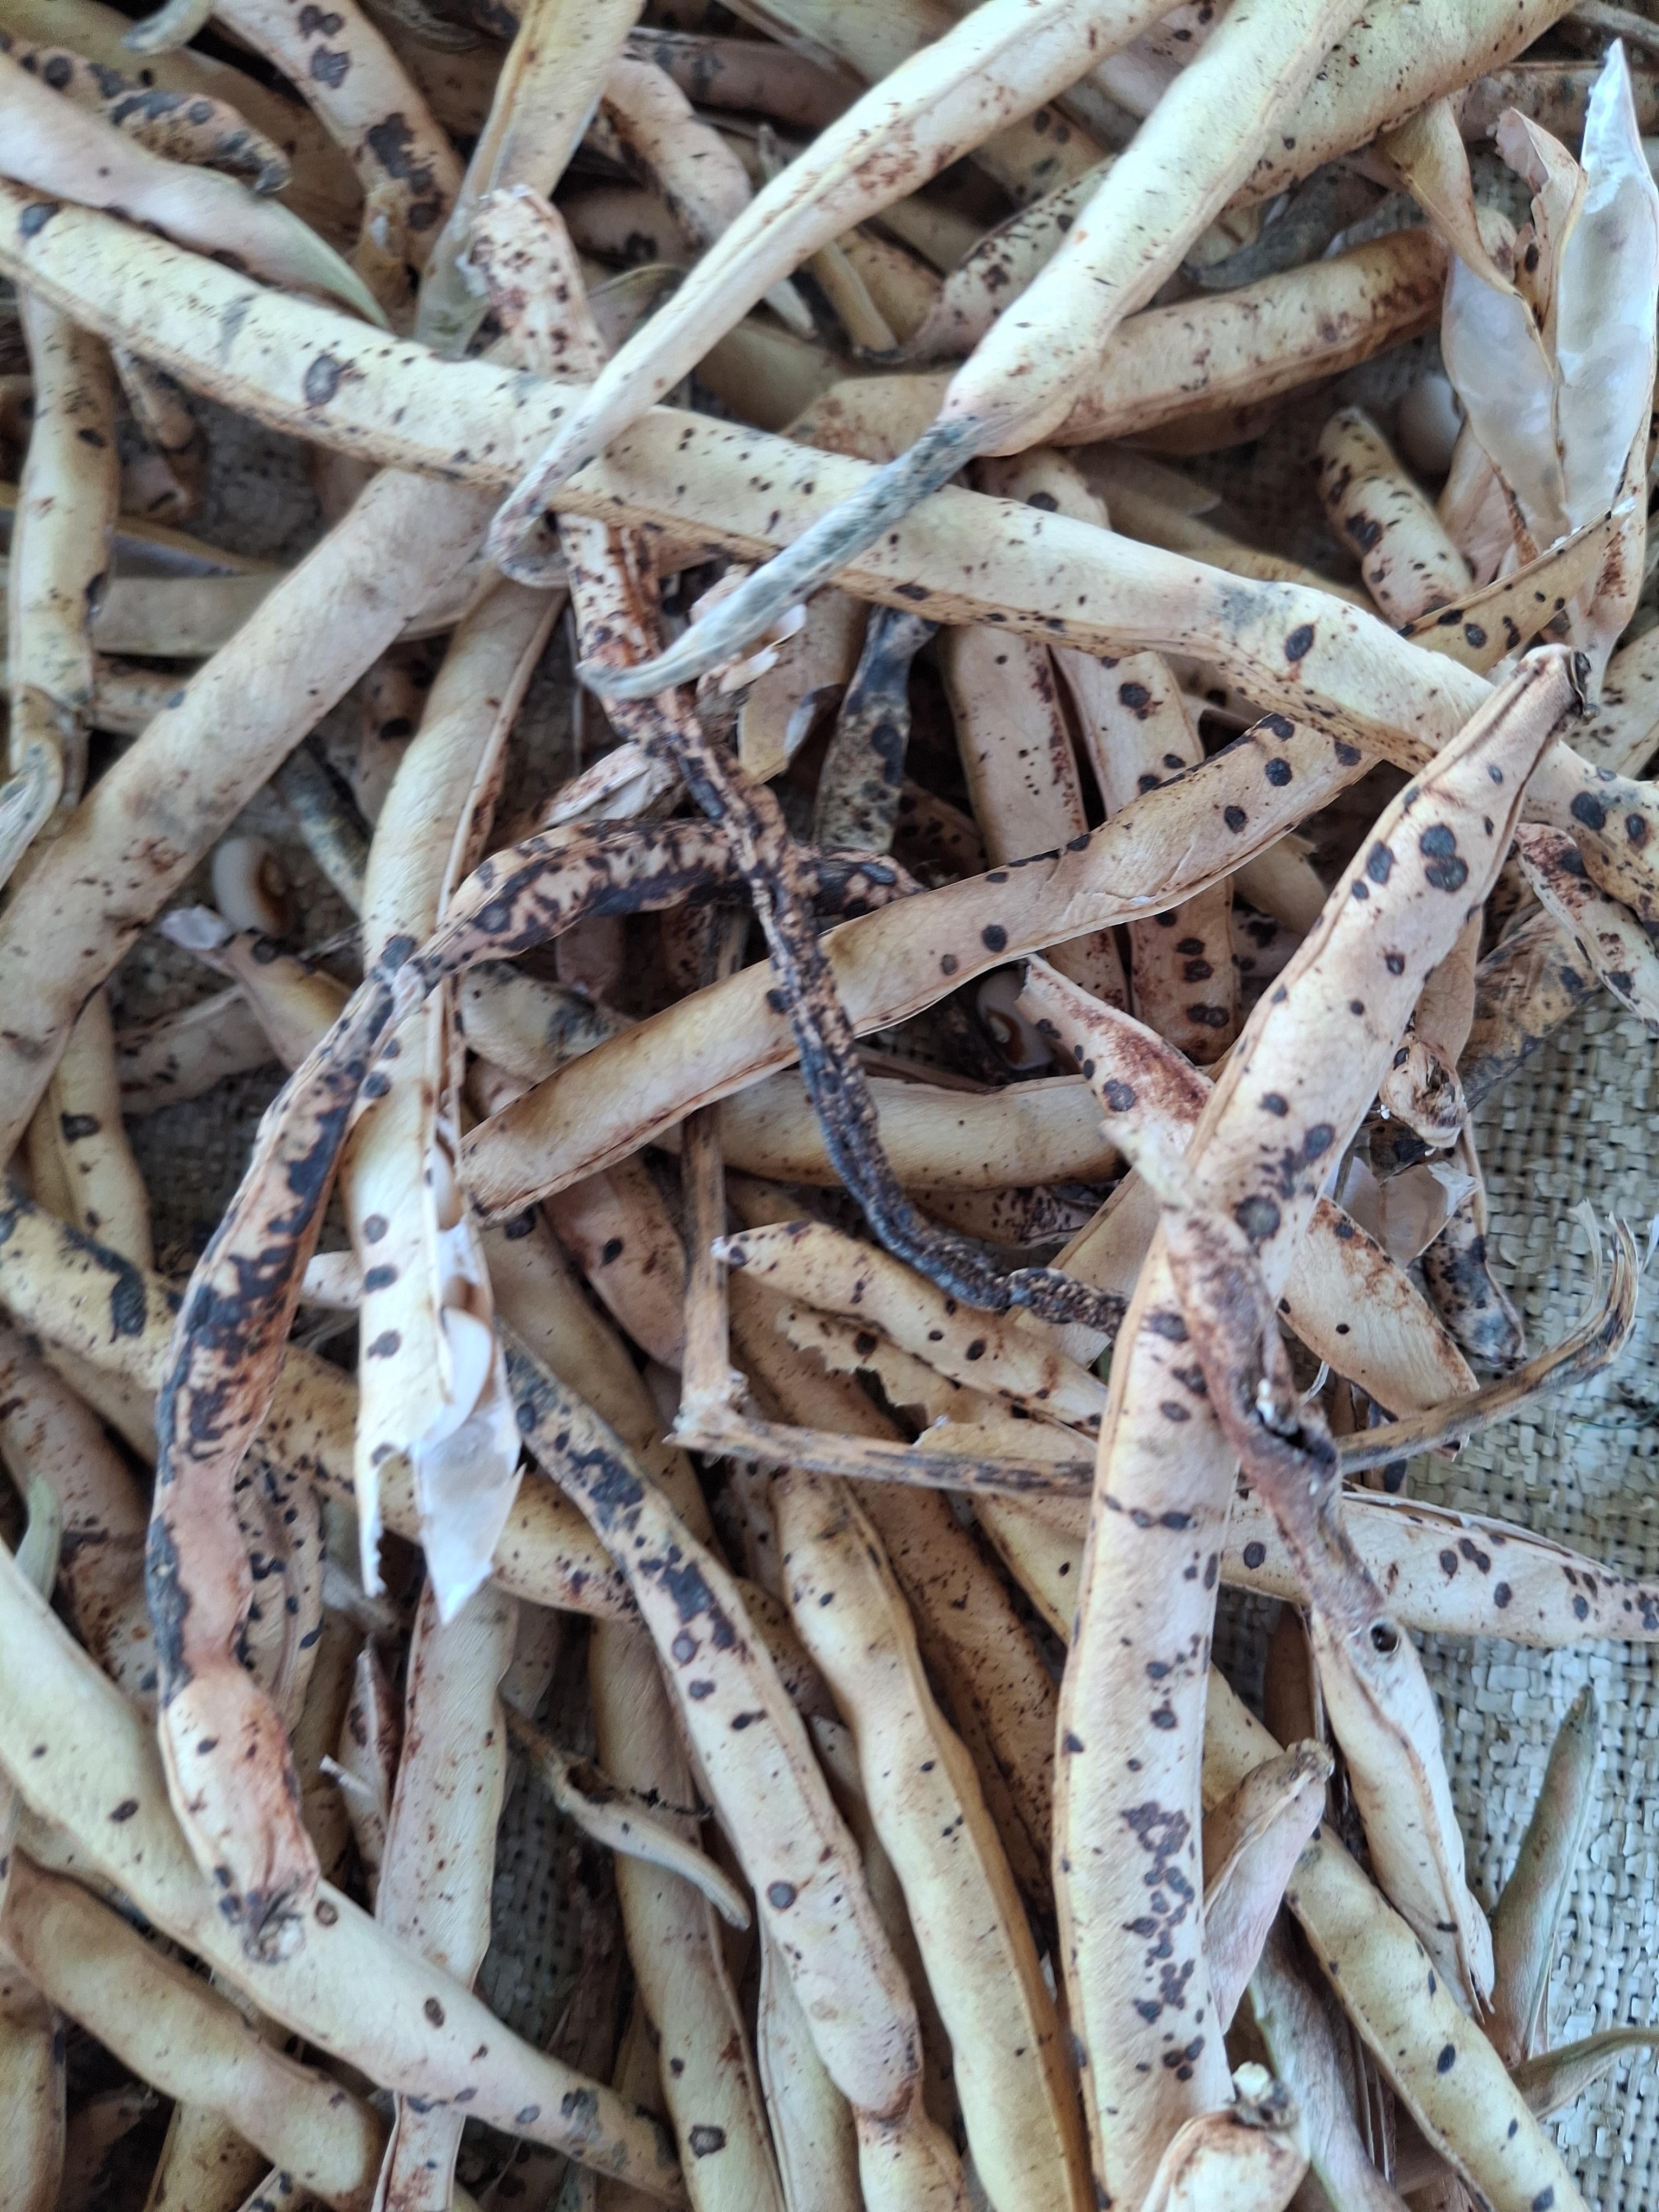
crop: cowpea
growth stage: harvest
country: Nigeria
